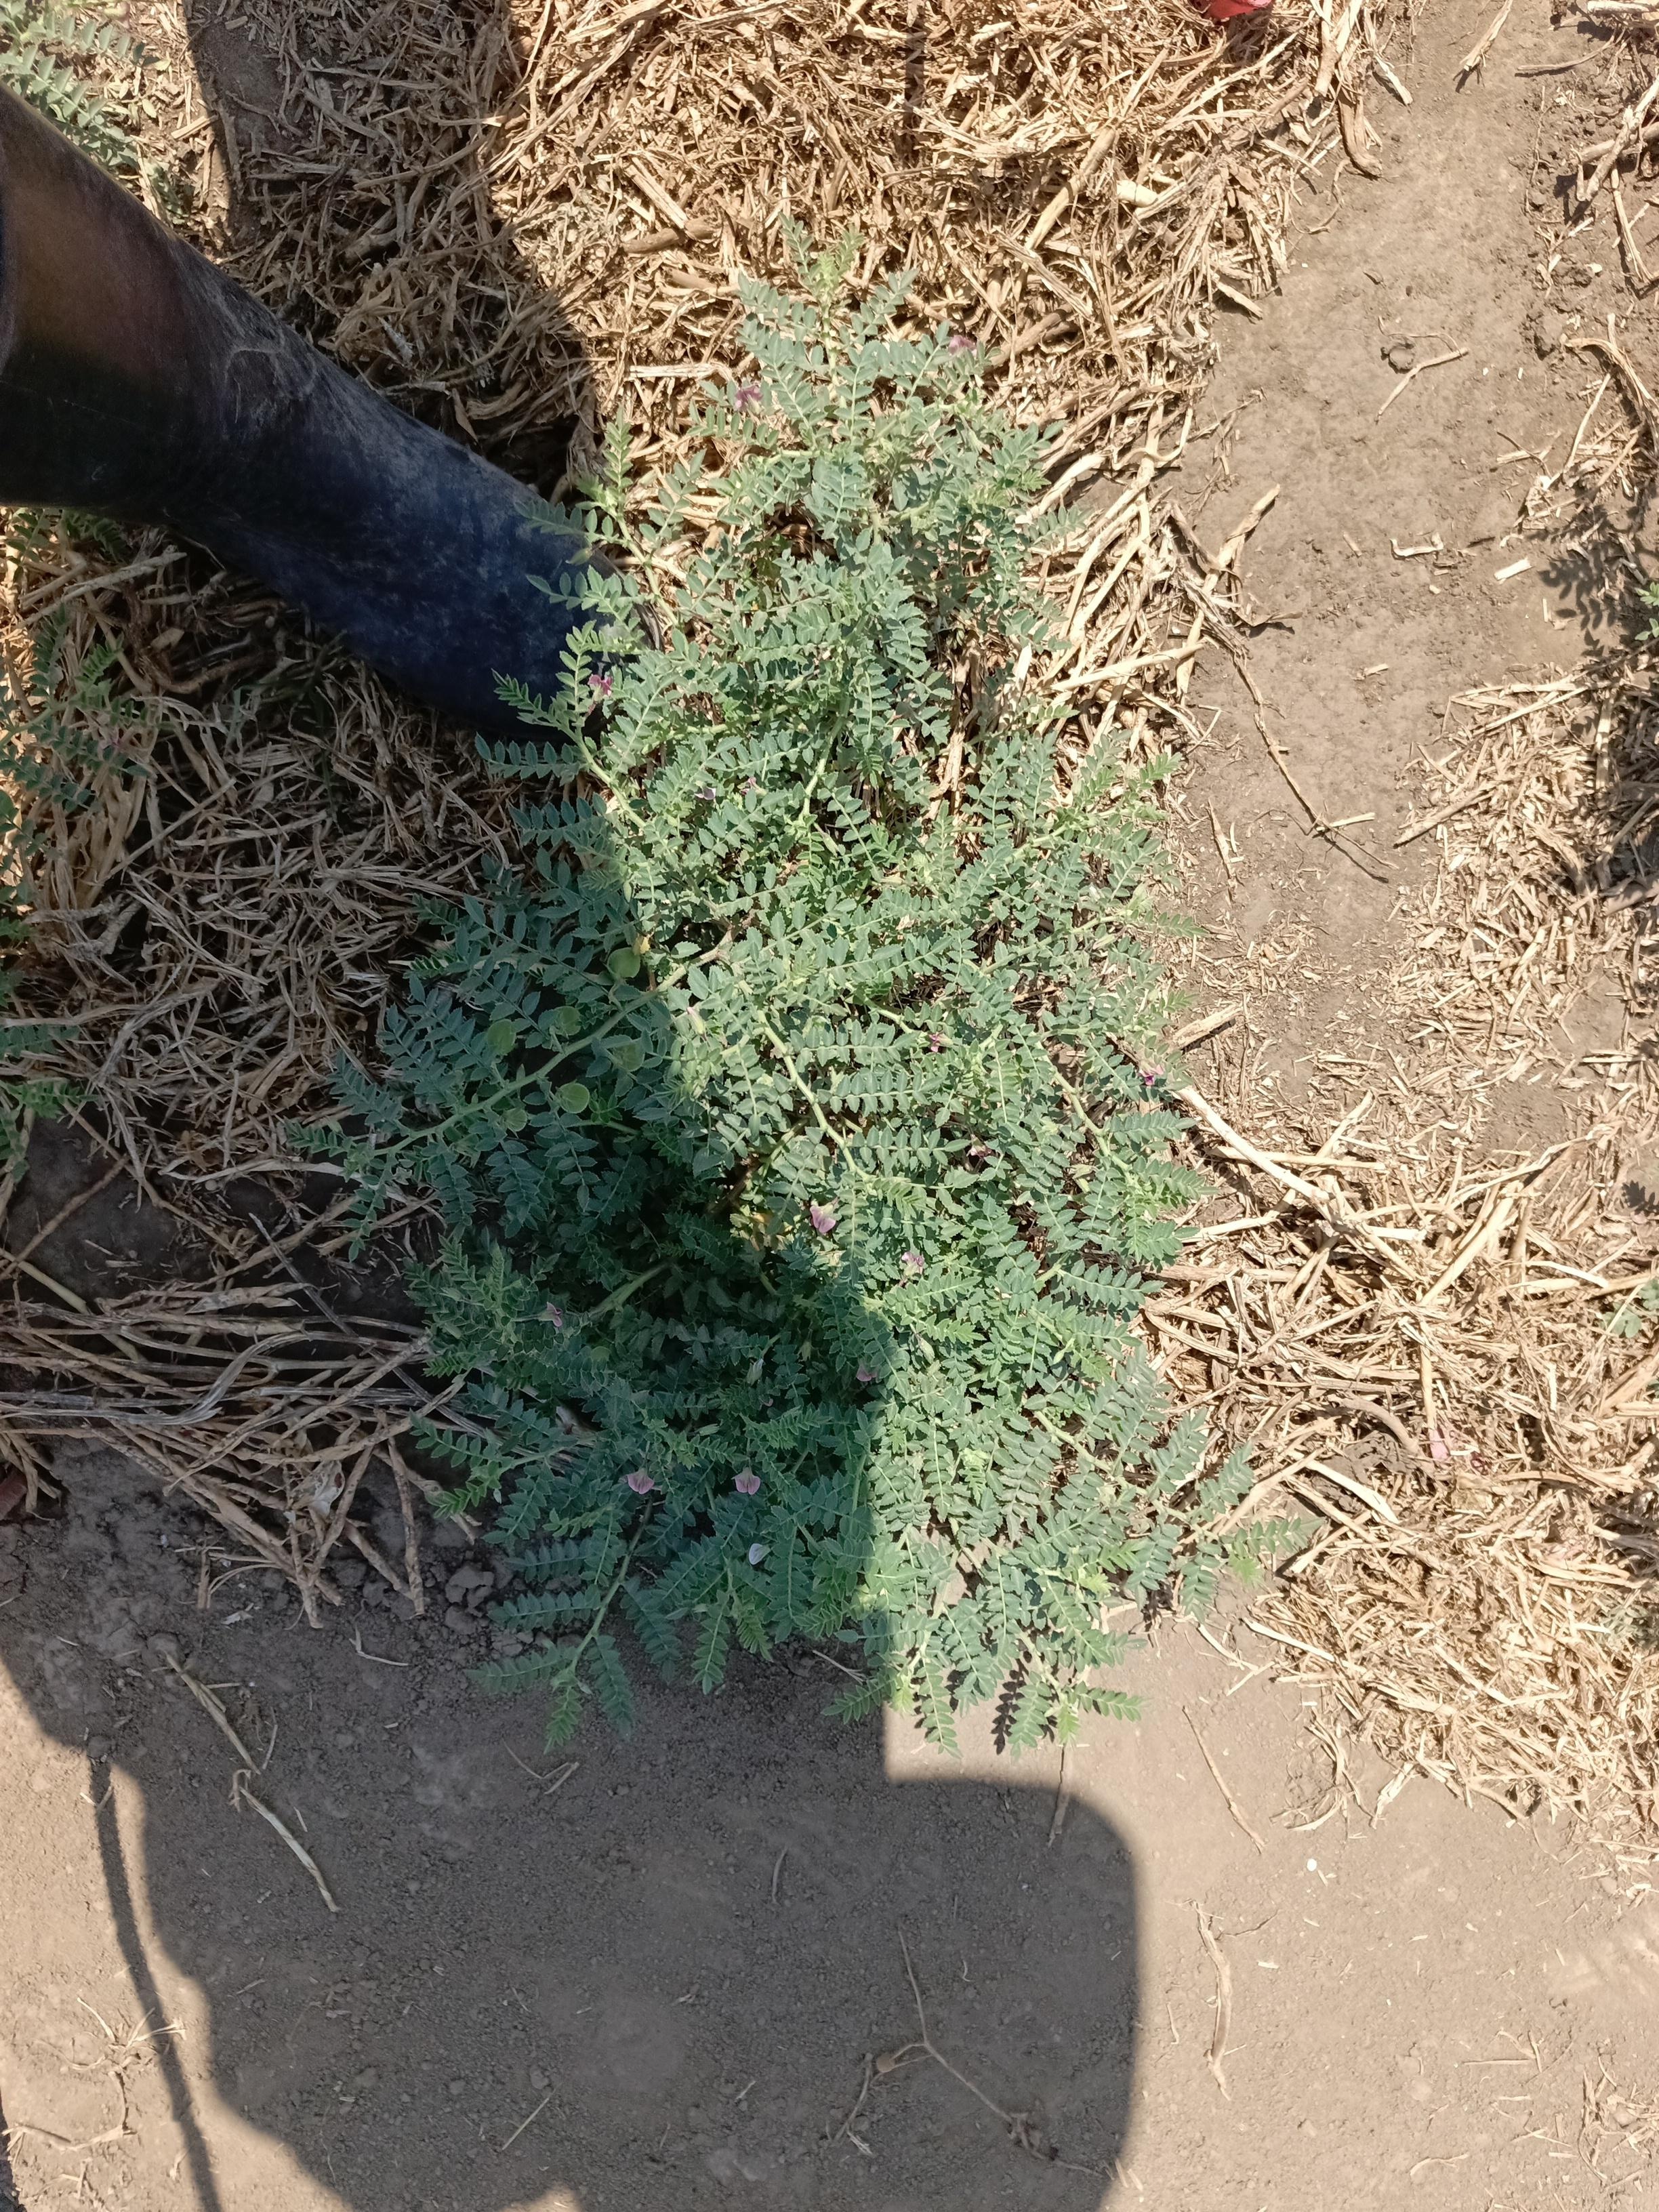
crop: chickpea
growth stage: development pod
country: Tanzania
